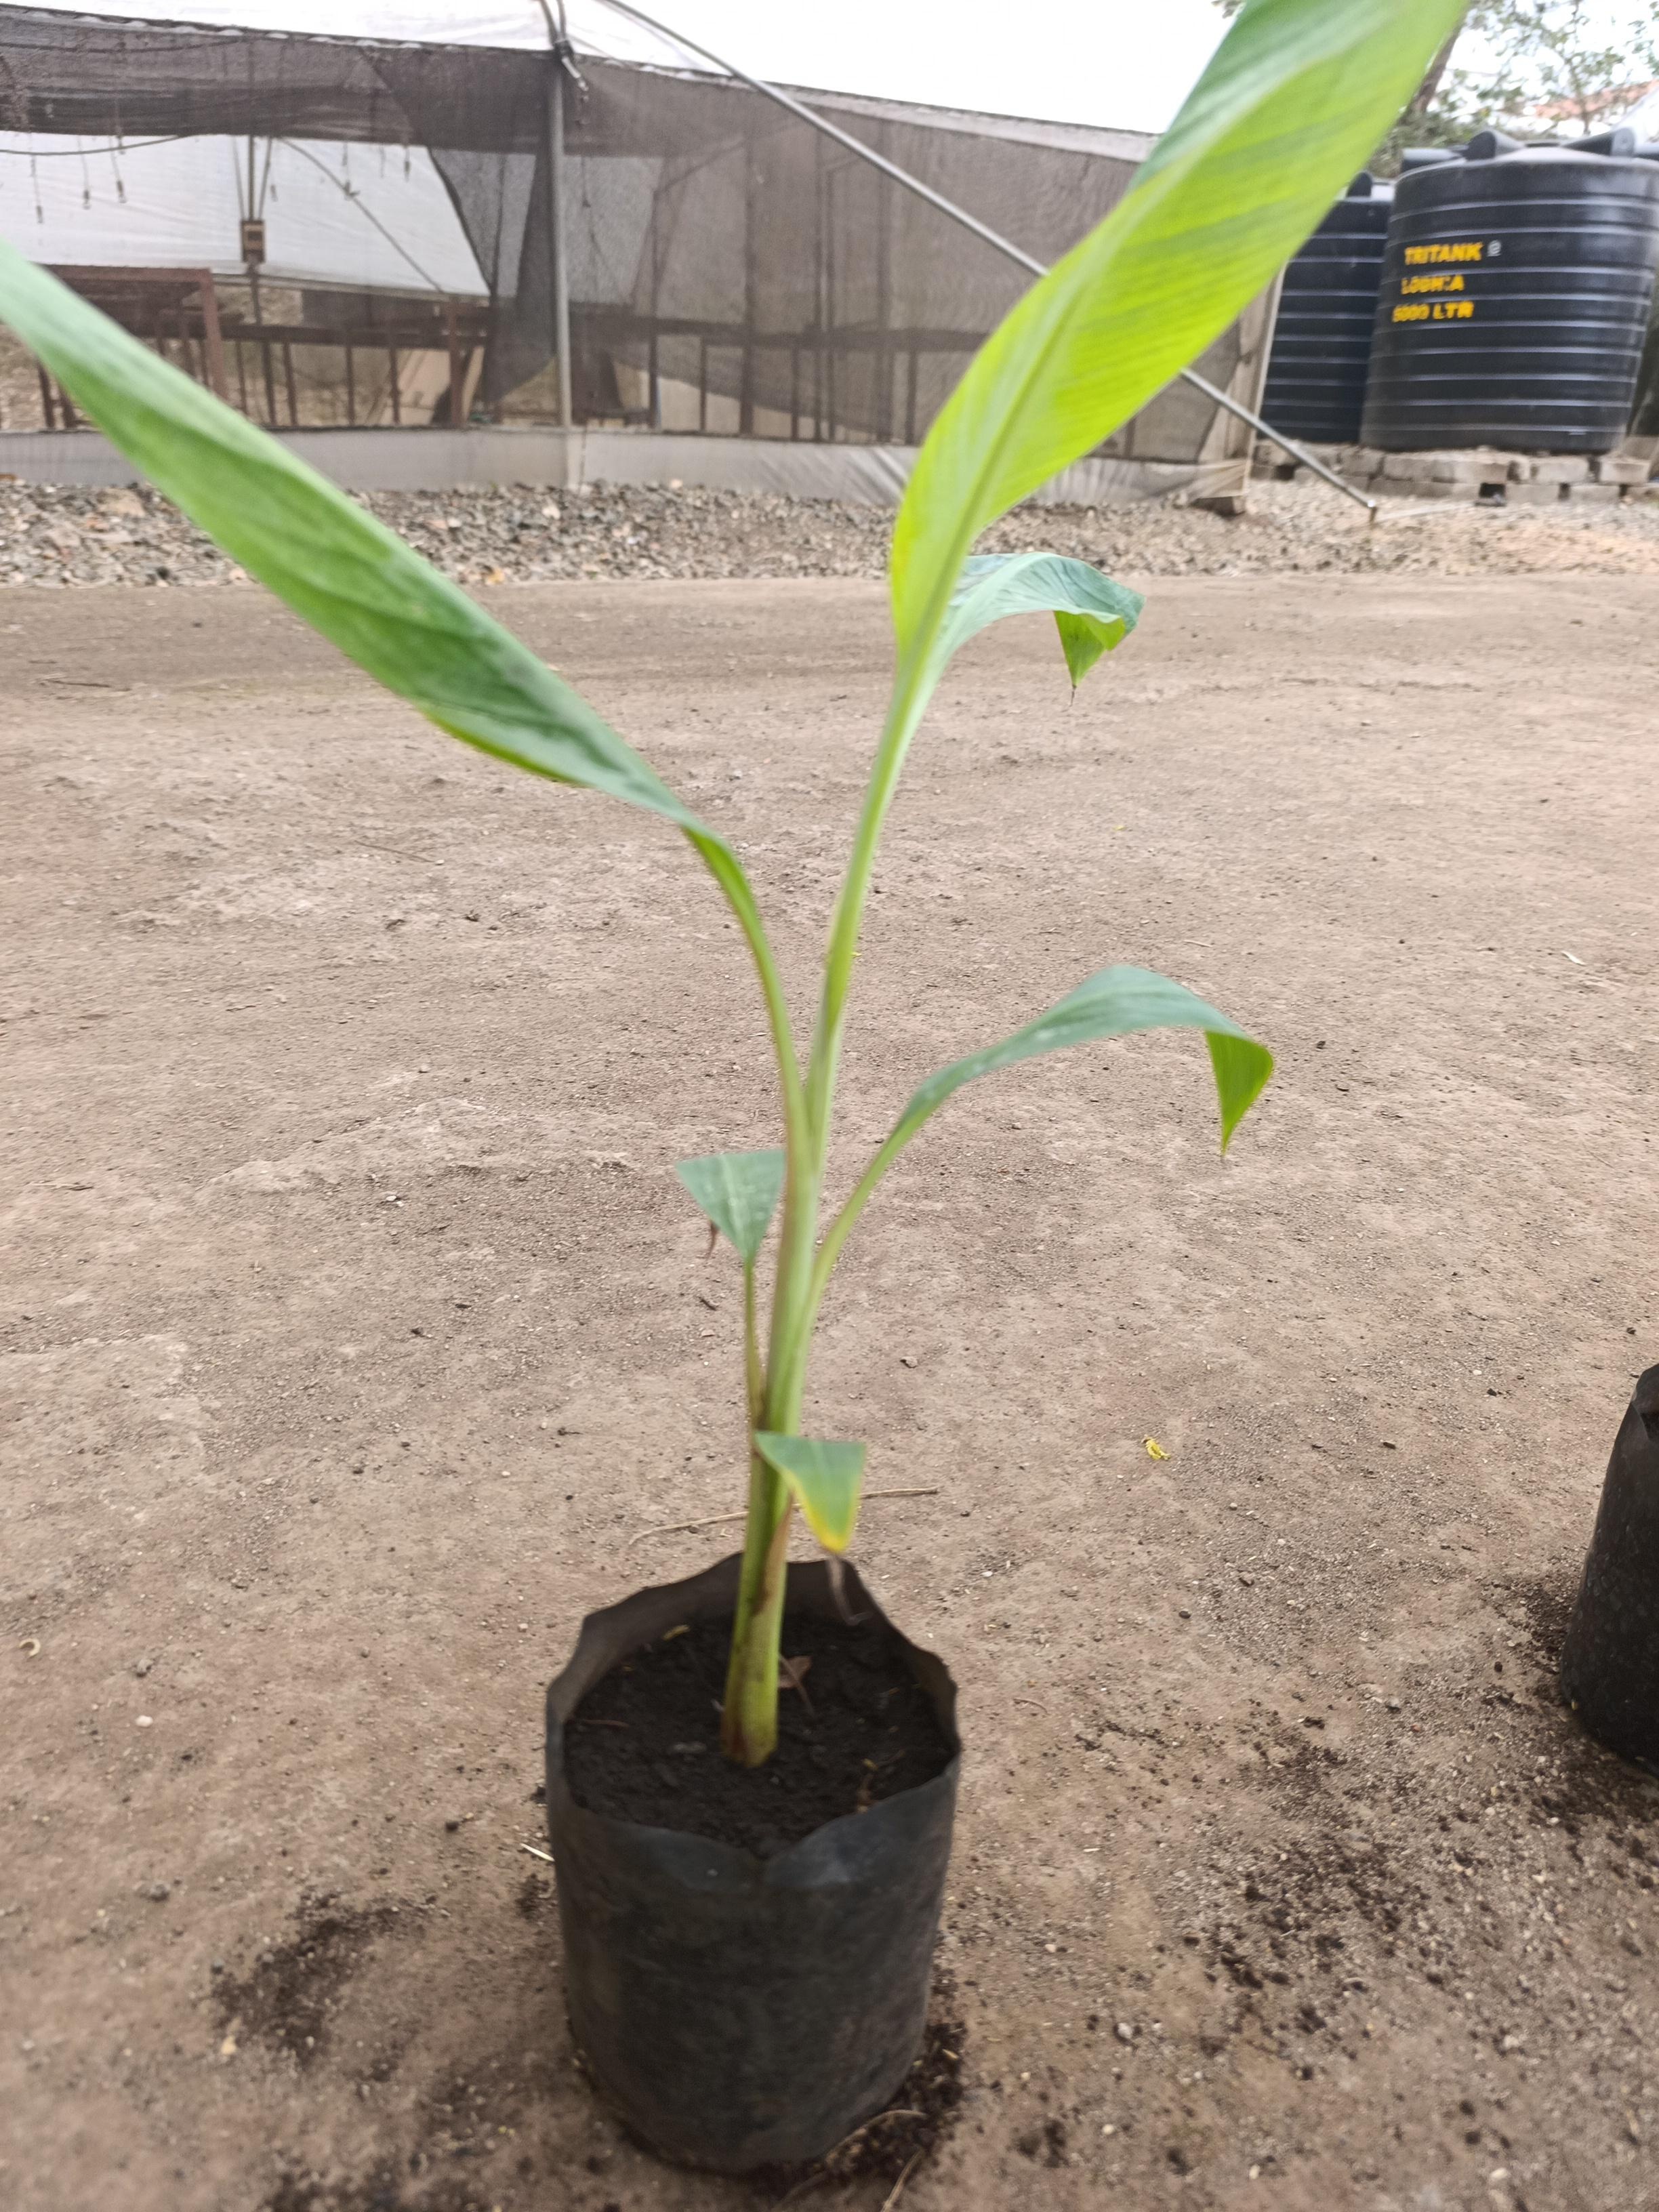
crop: banana
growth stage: vegetative
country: Tanzania
